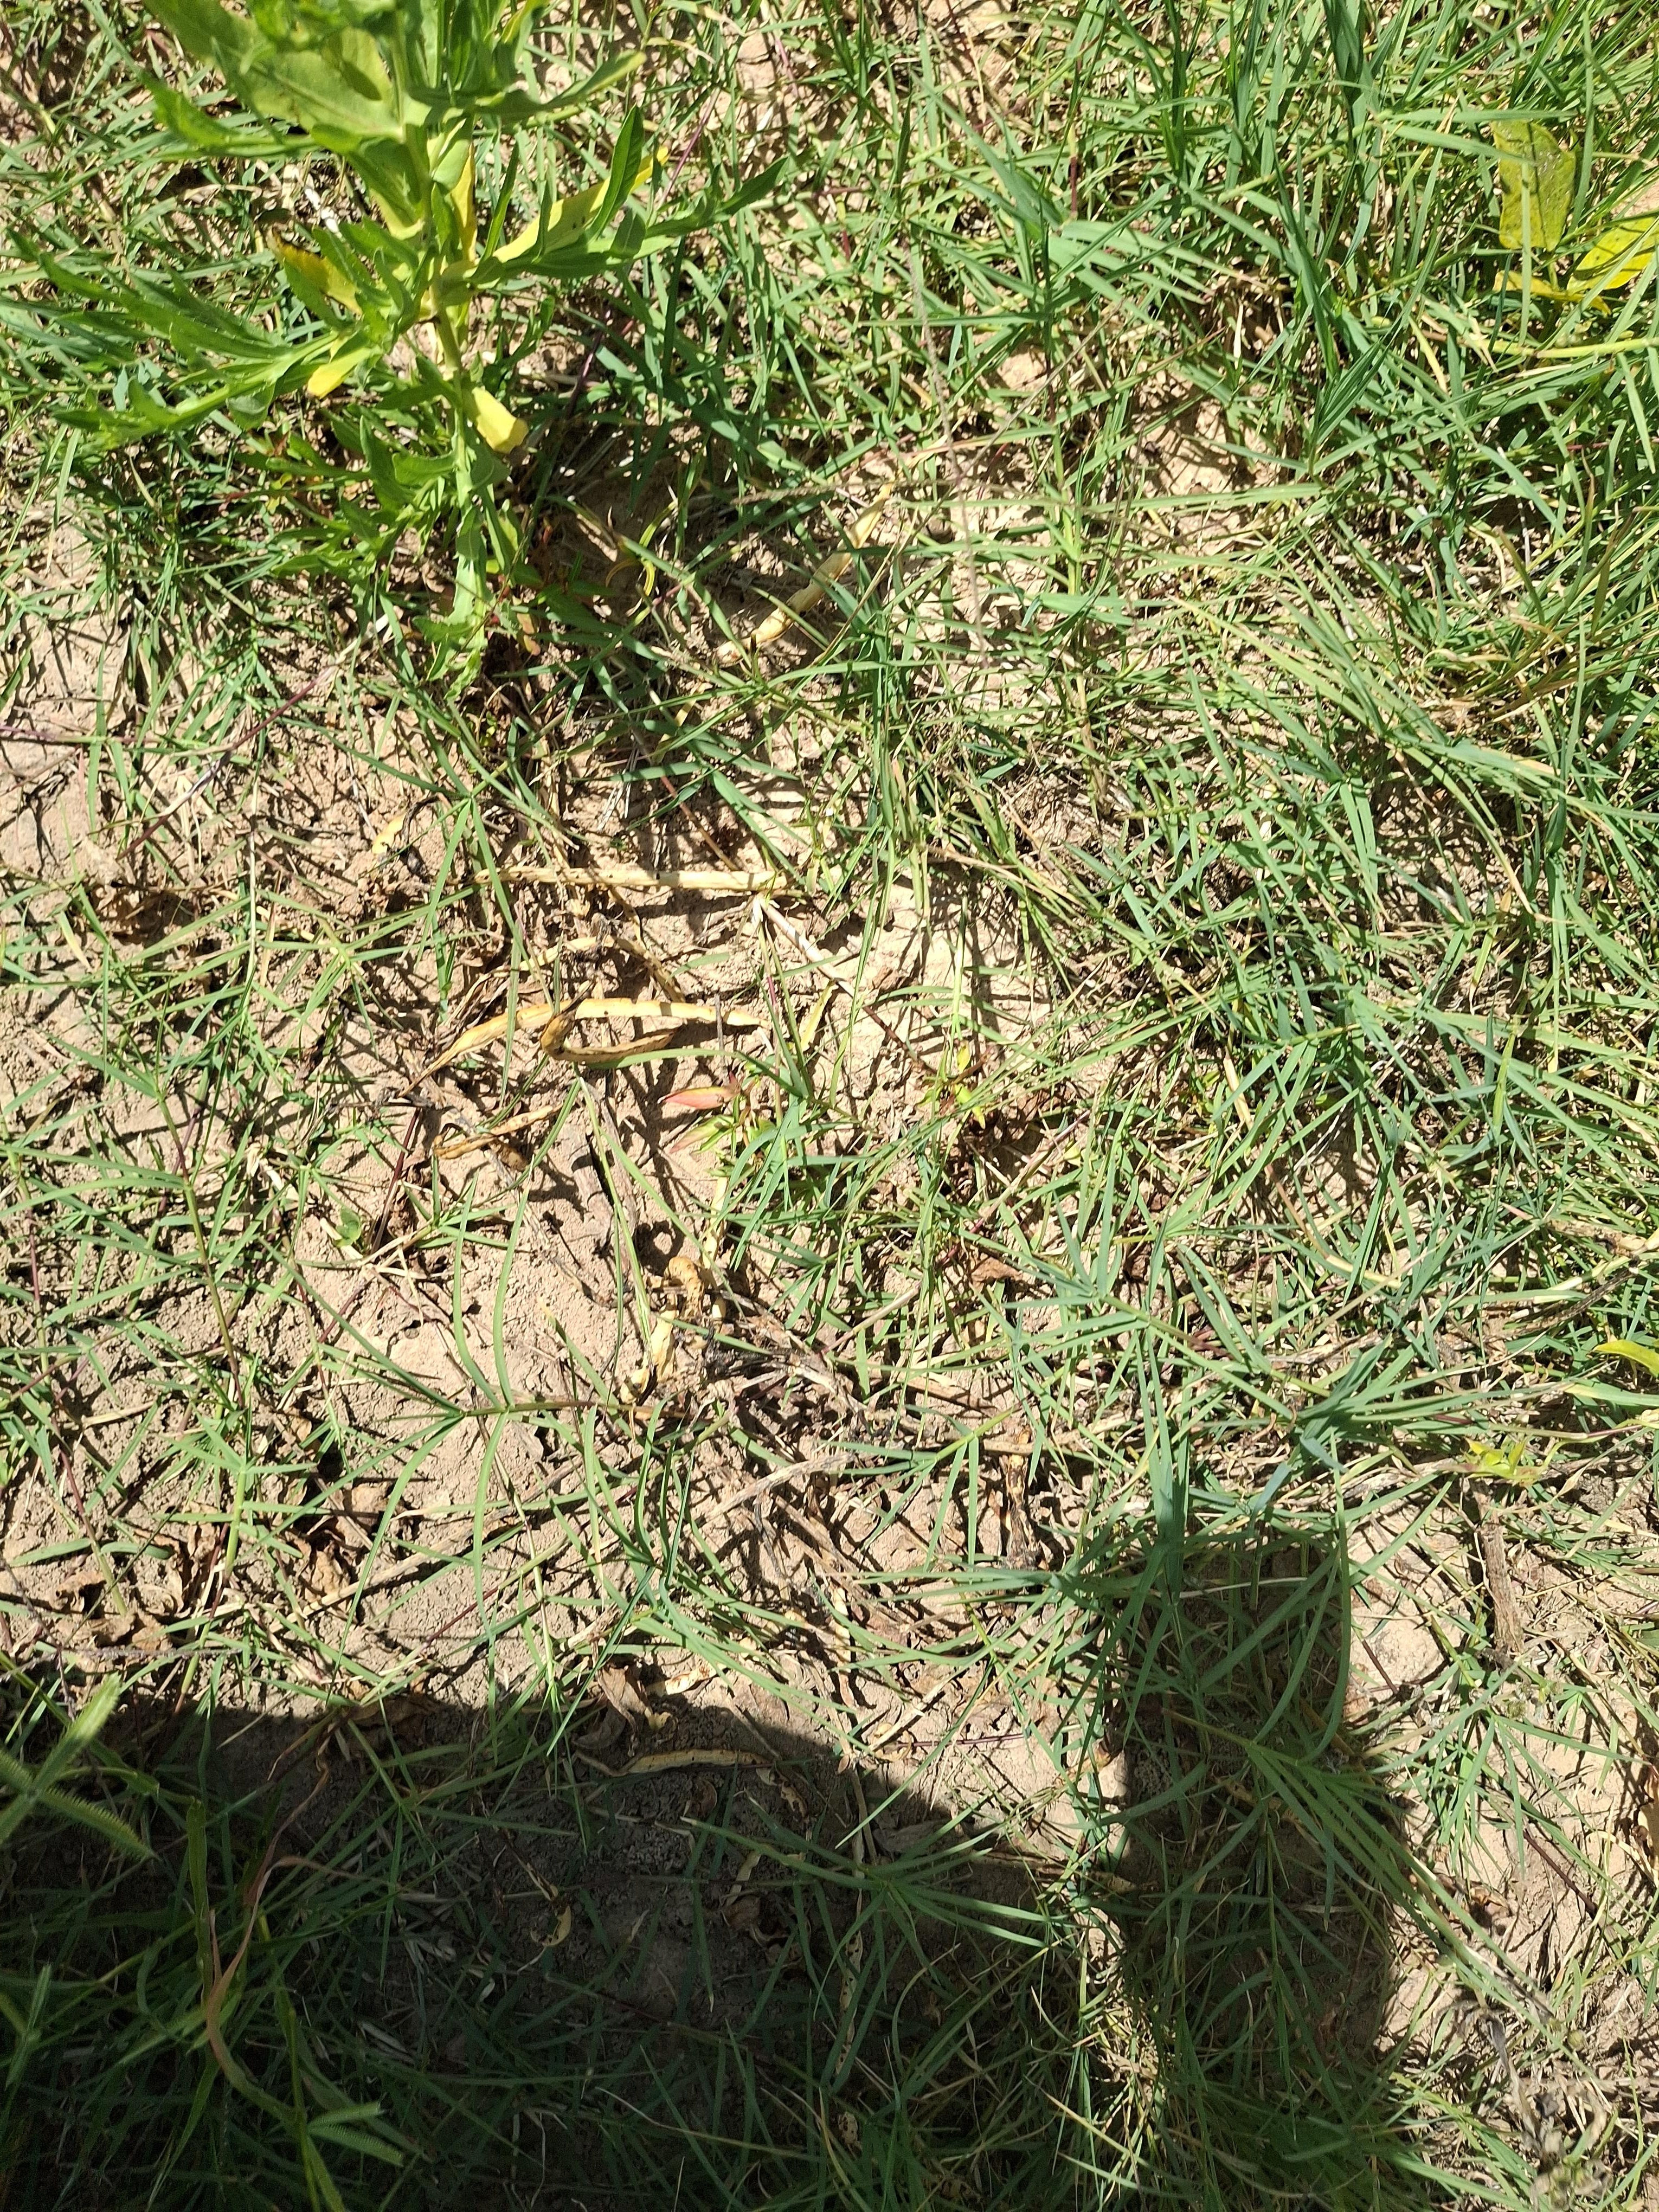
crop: cowpea
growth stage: maturity
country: Nigeria
